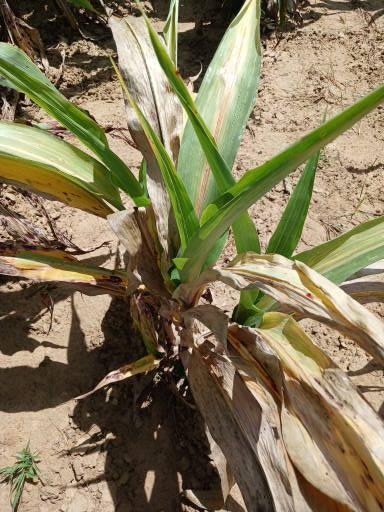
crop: sorghum
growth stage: vegetative
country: Senegal
